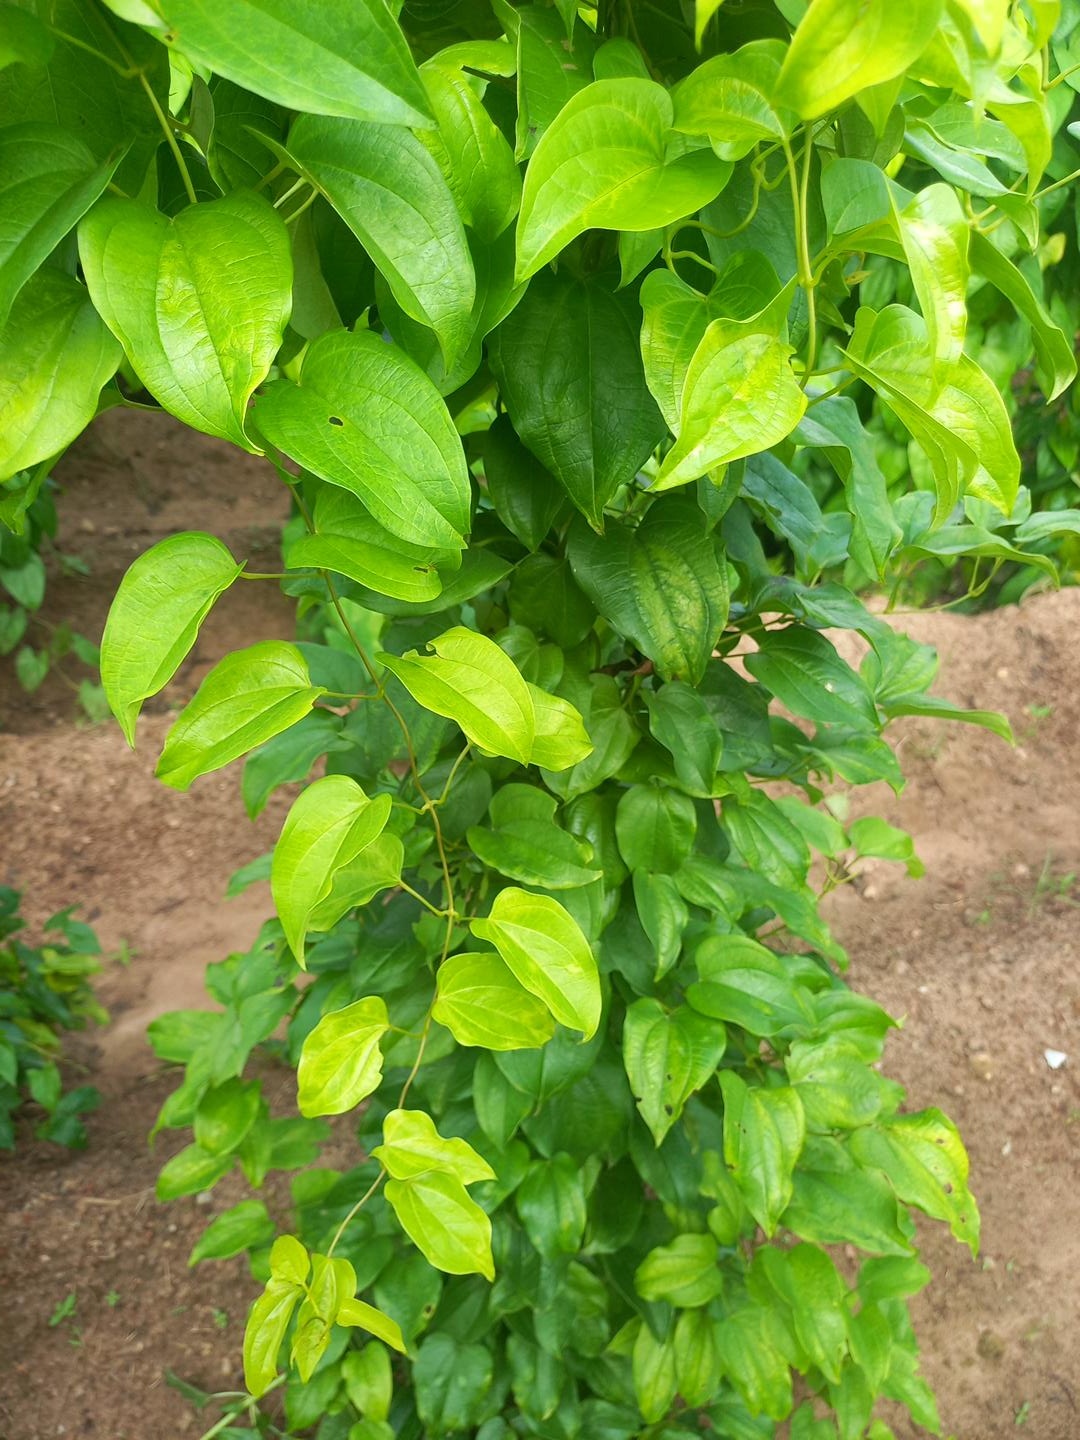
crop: yam
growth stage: vegetative
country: Nigeria
